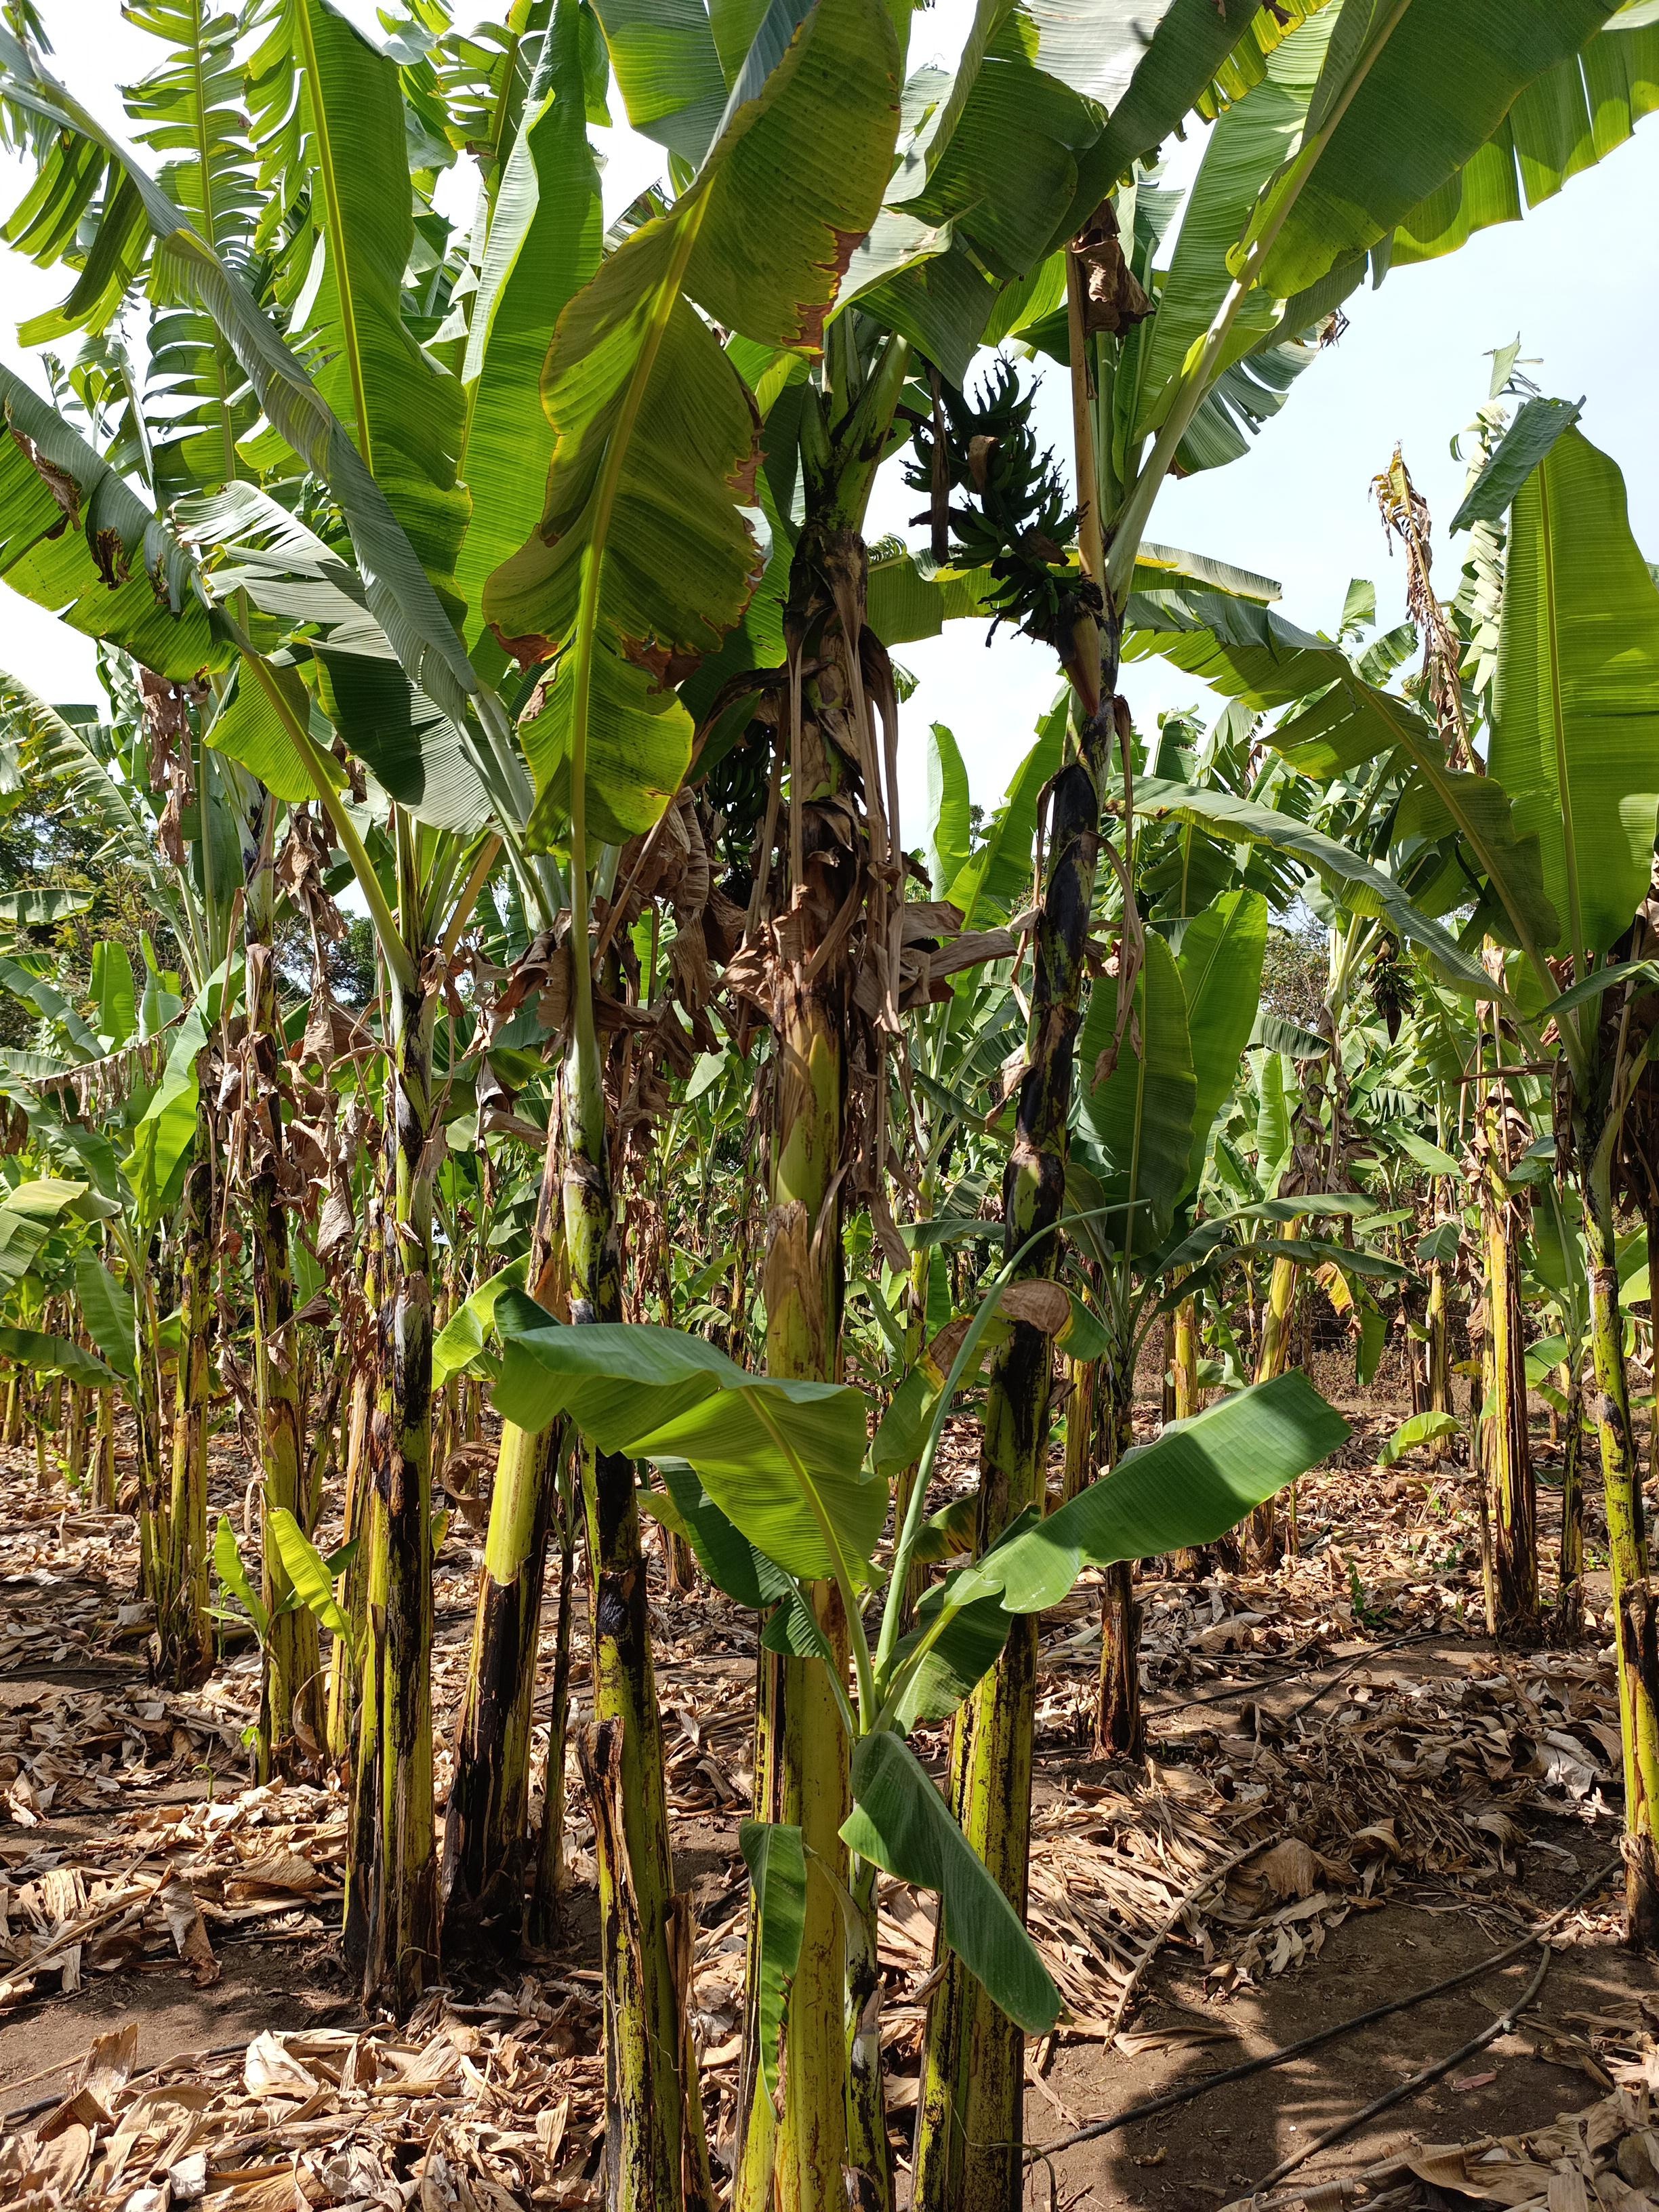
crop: banana
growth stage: development fruit
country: Tanzania
